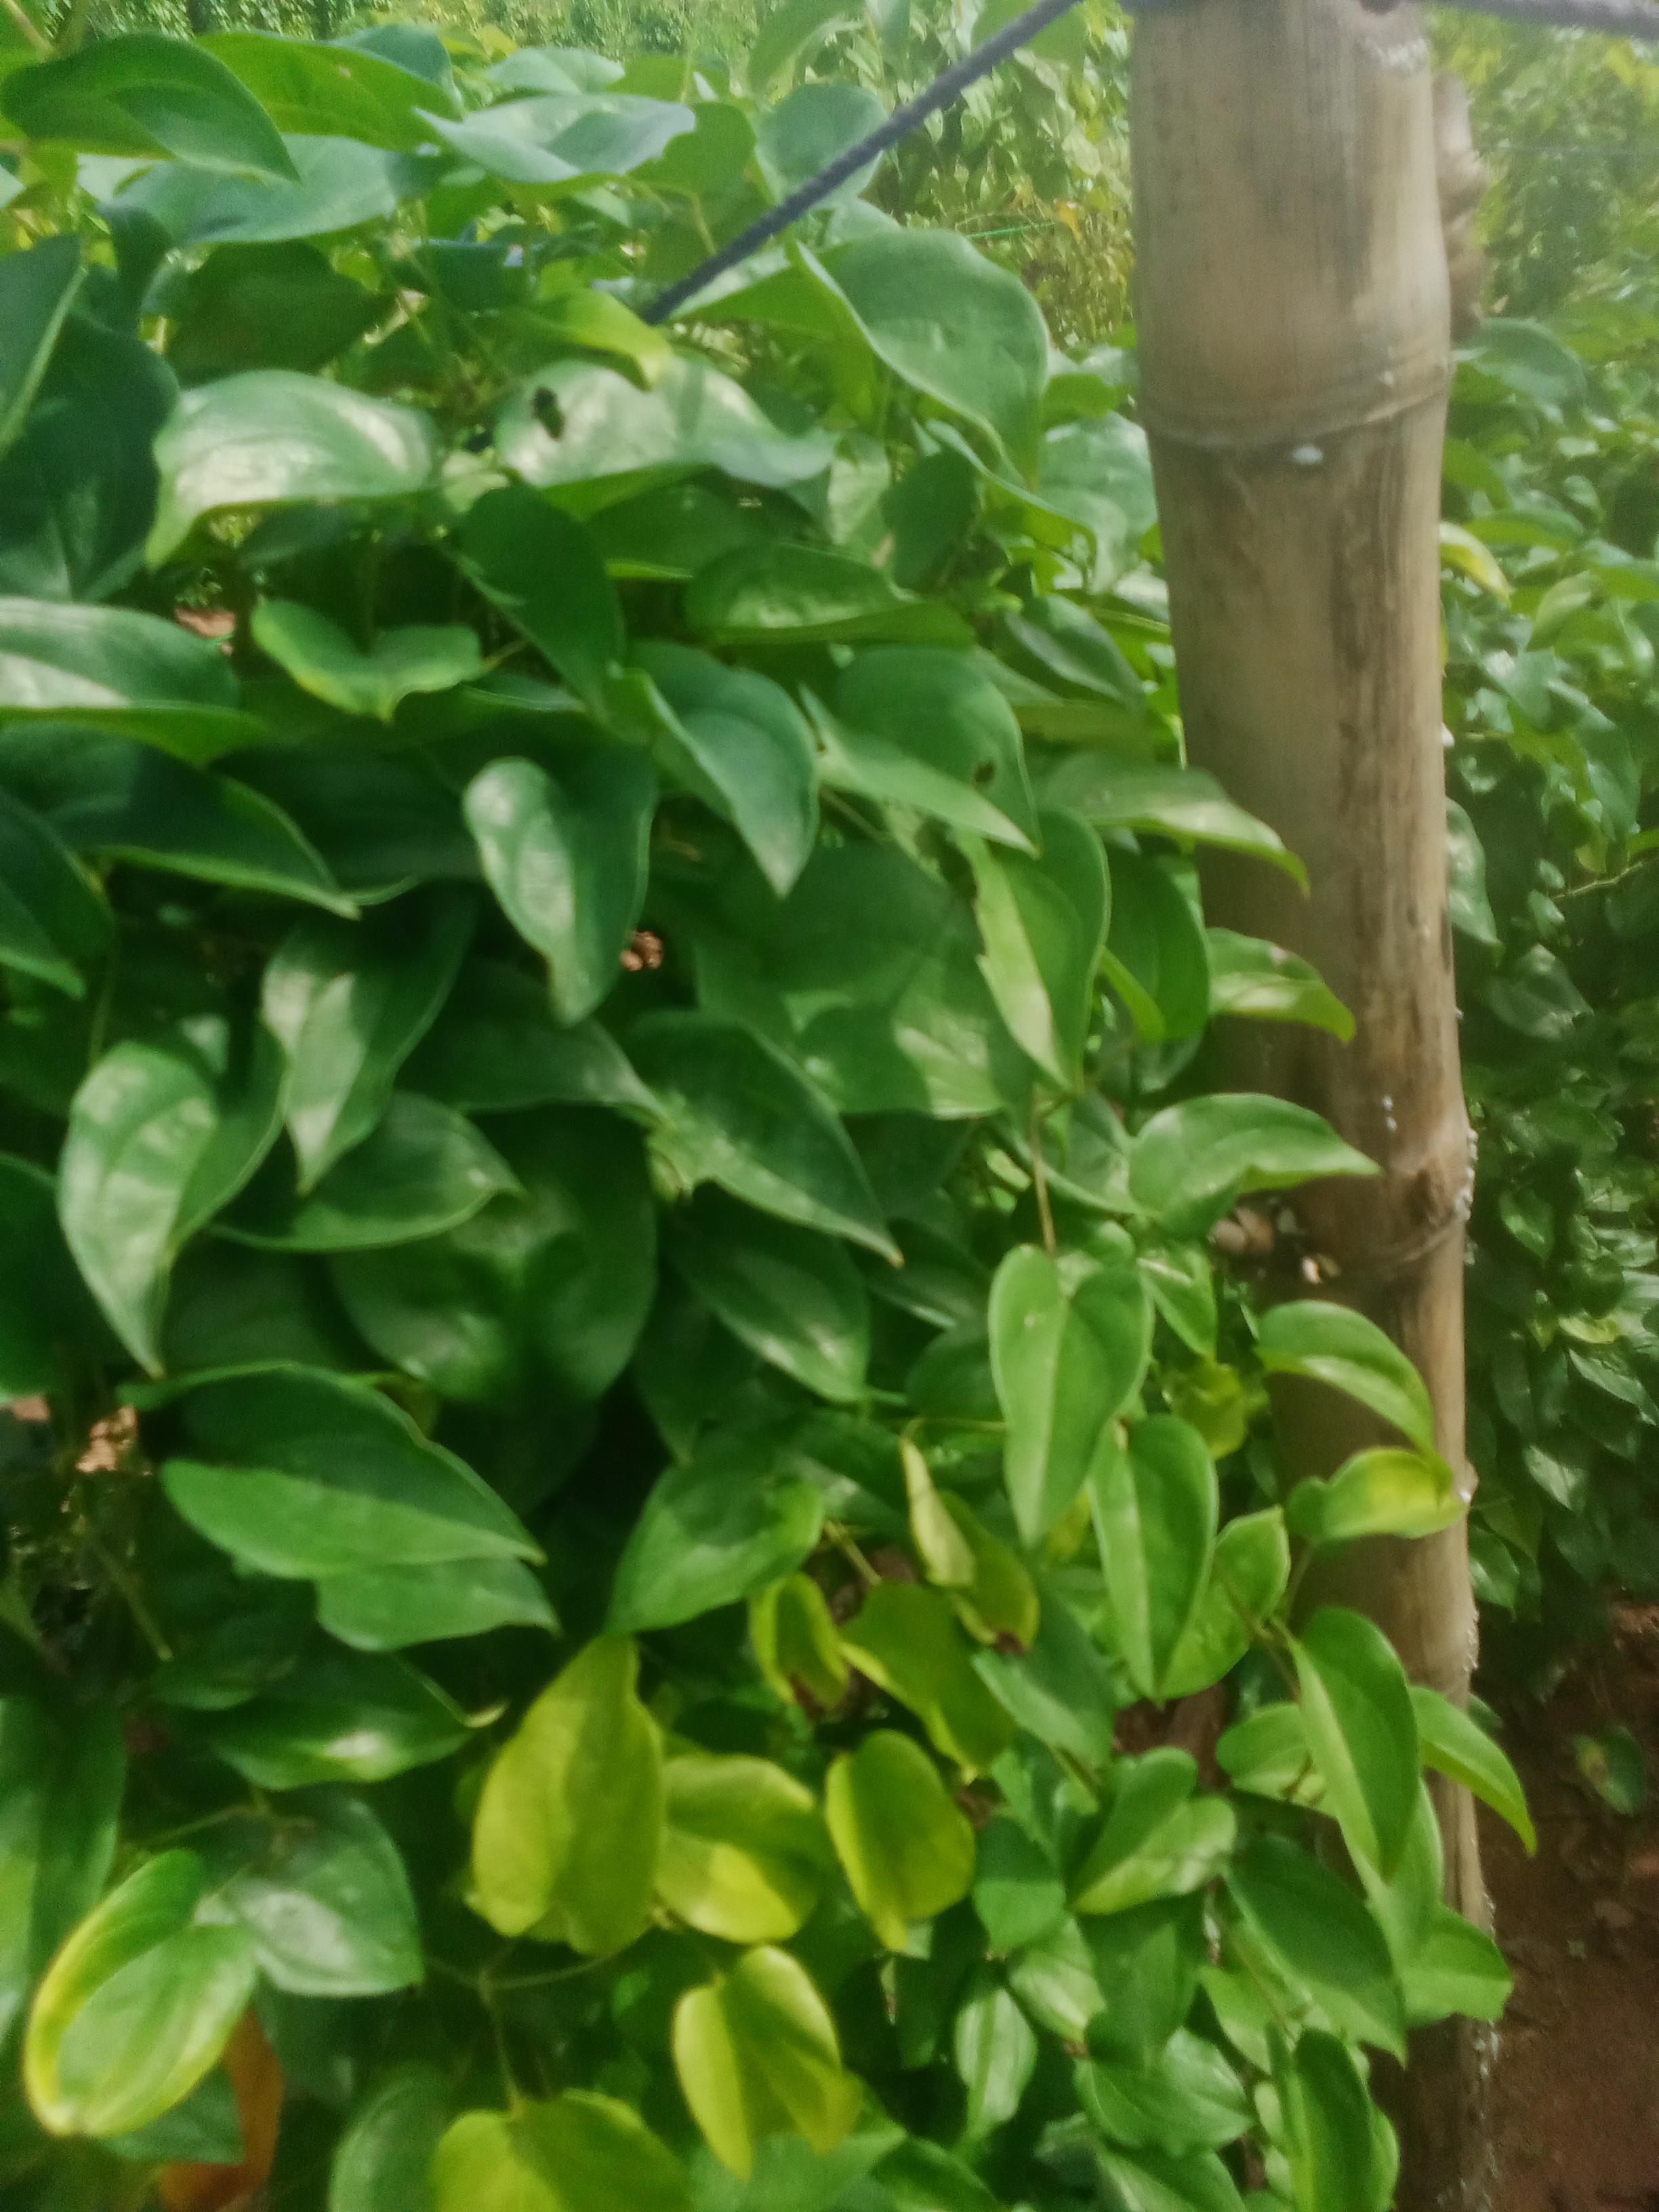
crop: yam
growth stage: vegetative
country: Nigeria
